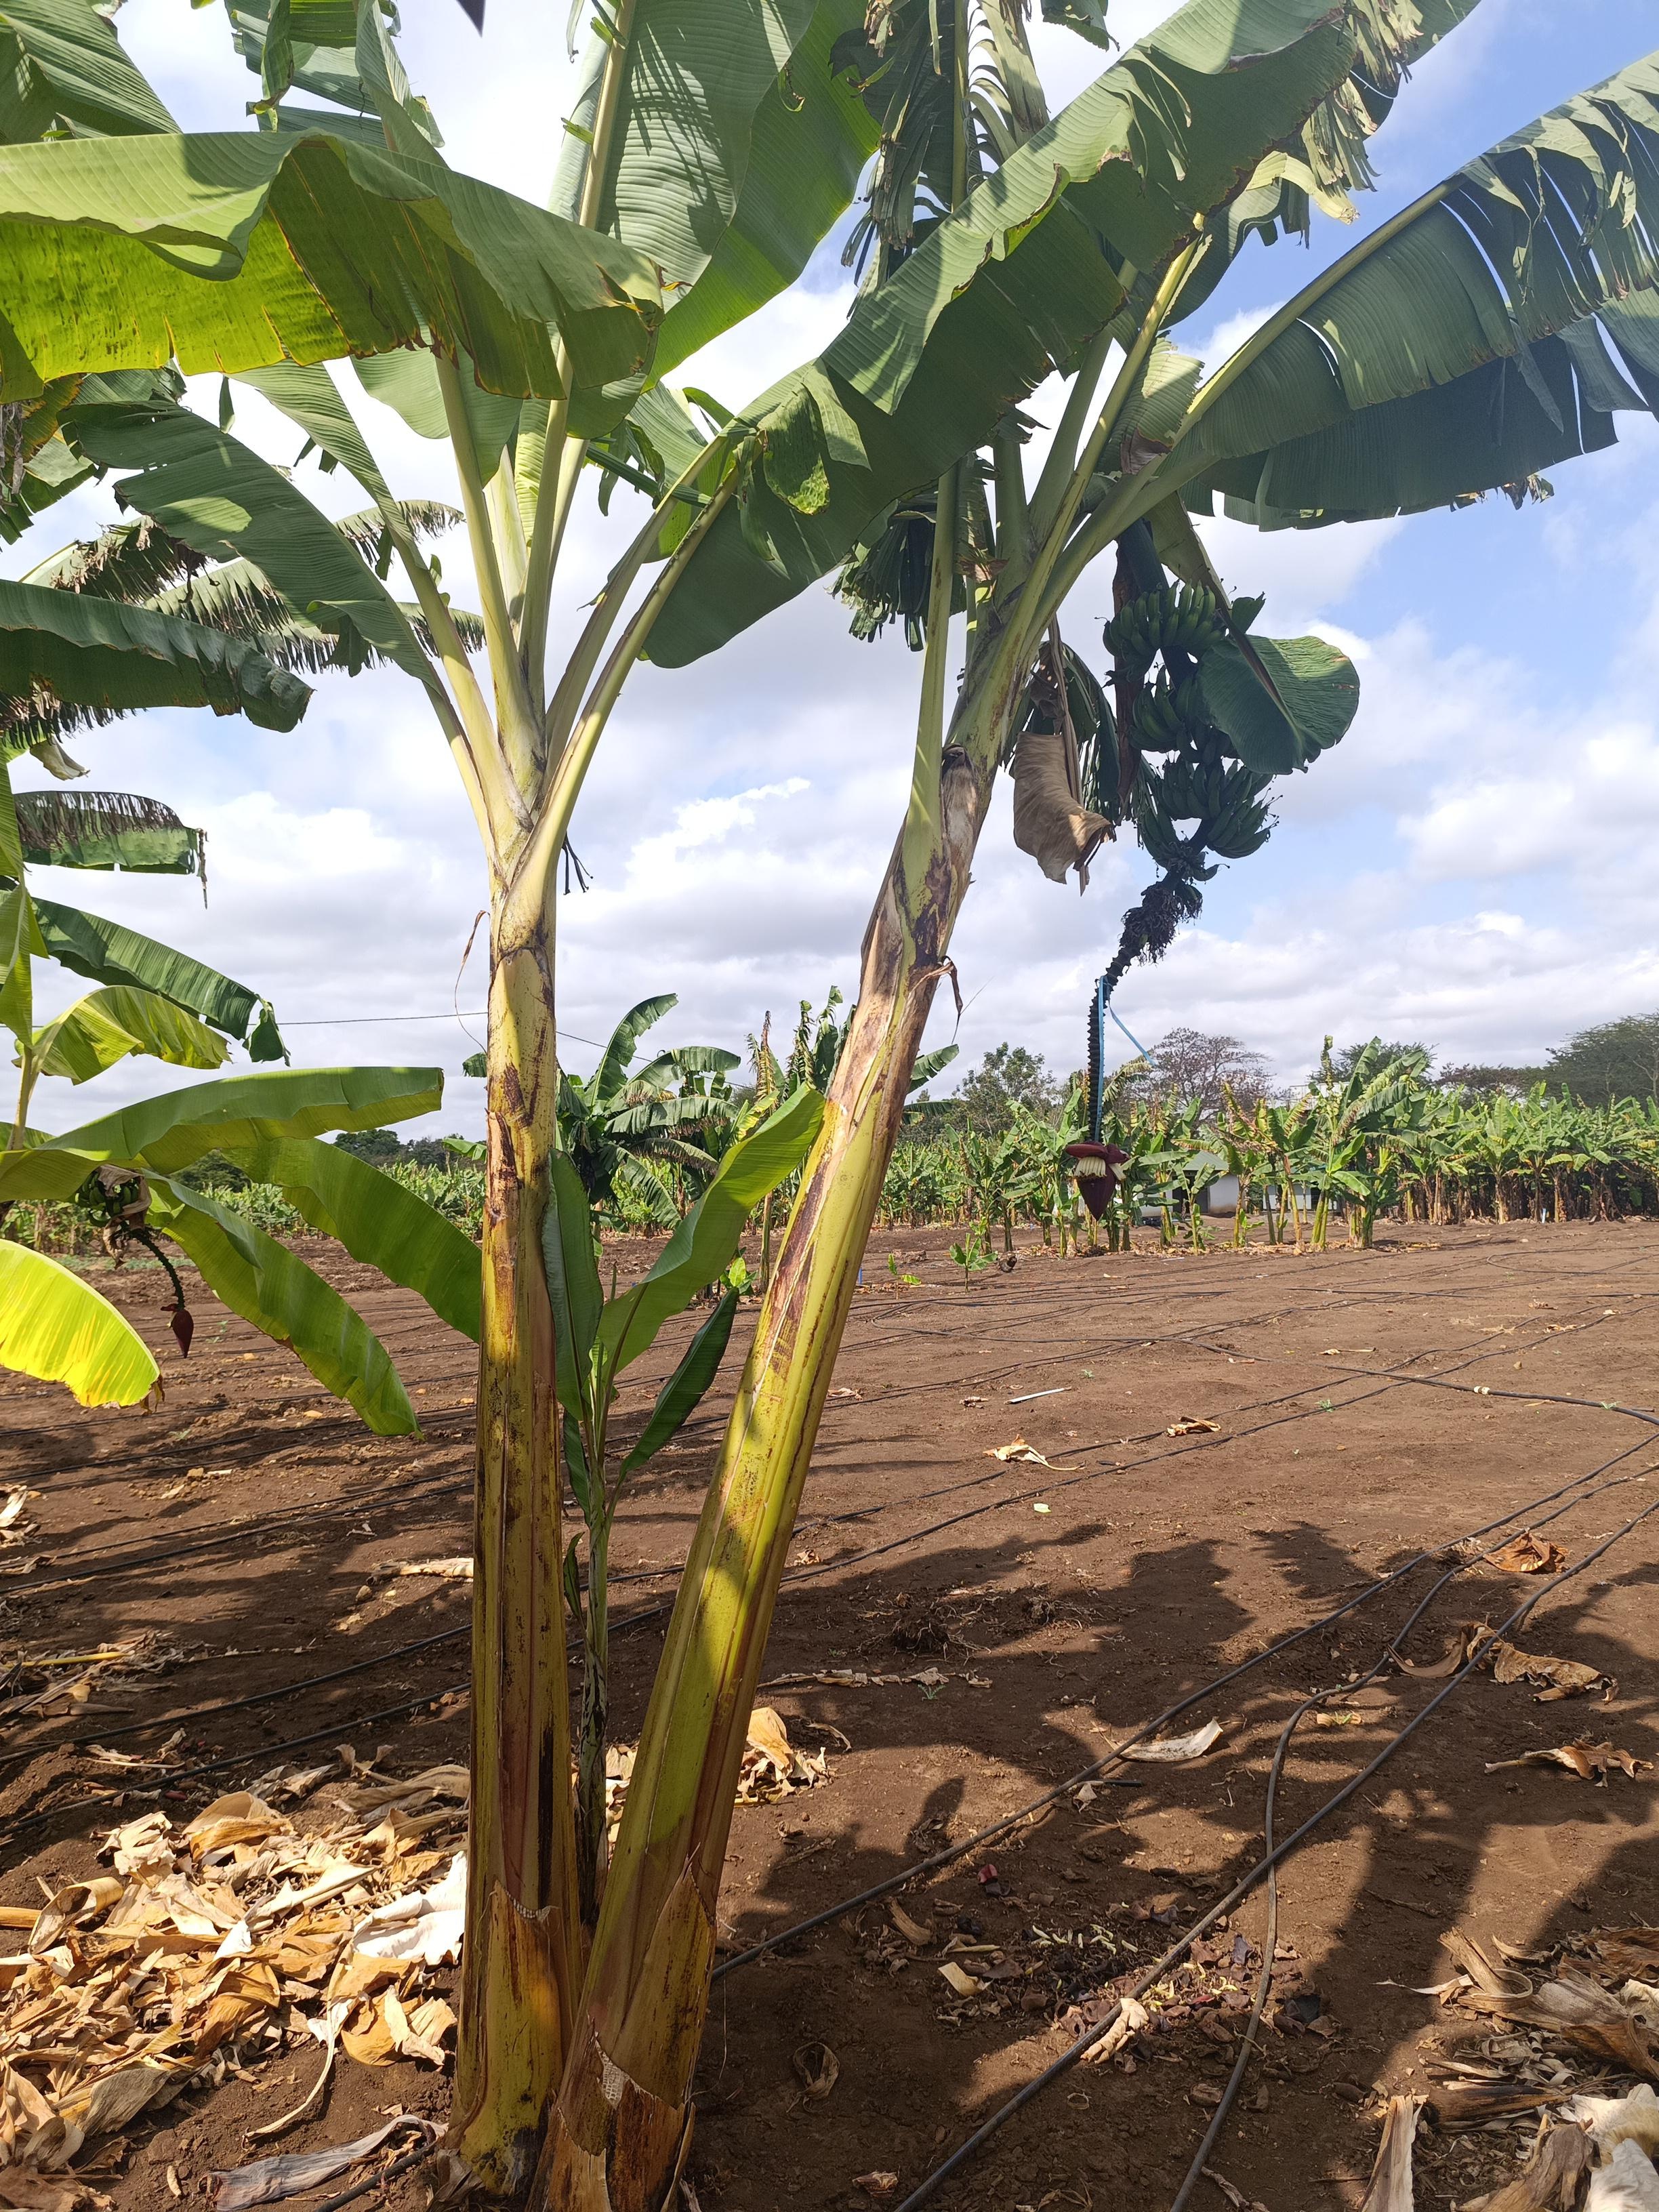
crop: banana
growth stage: development fruit
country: Tanzania
